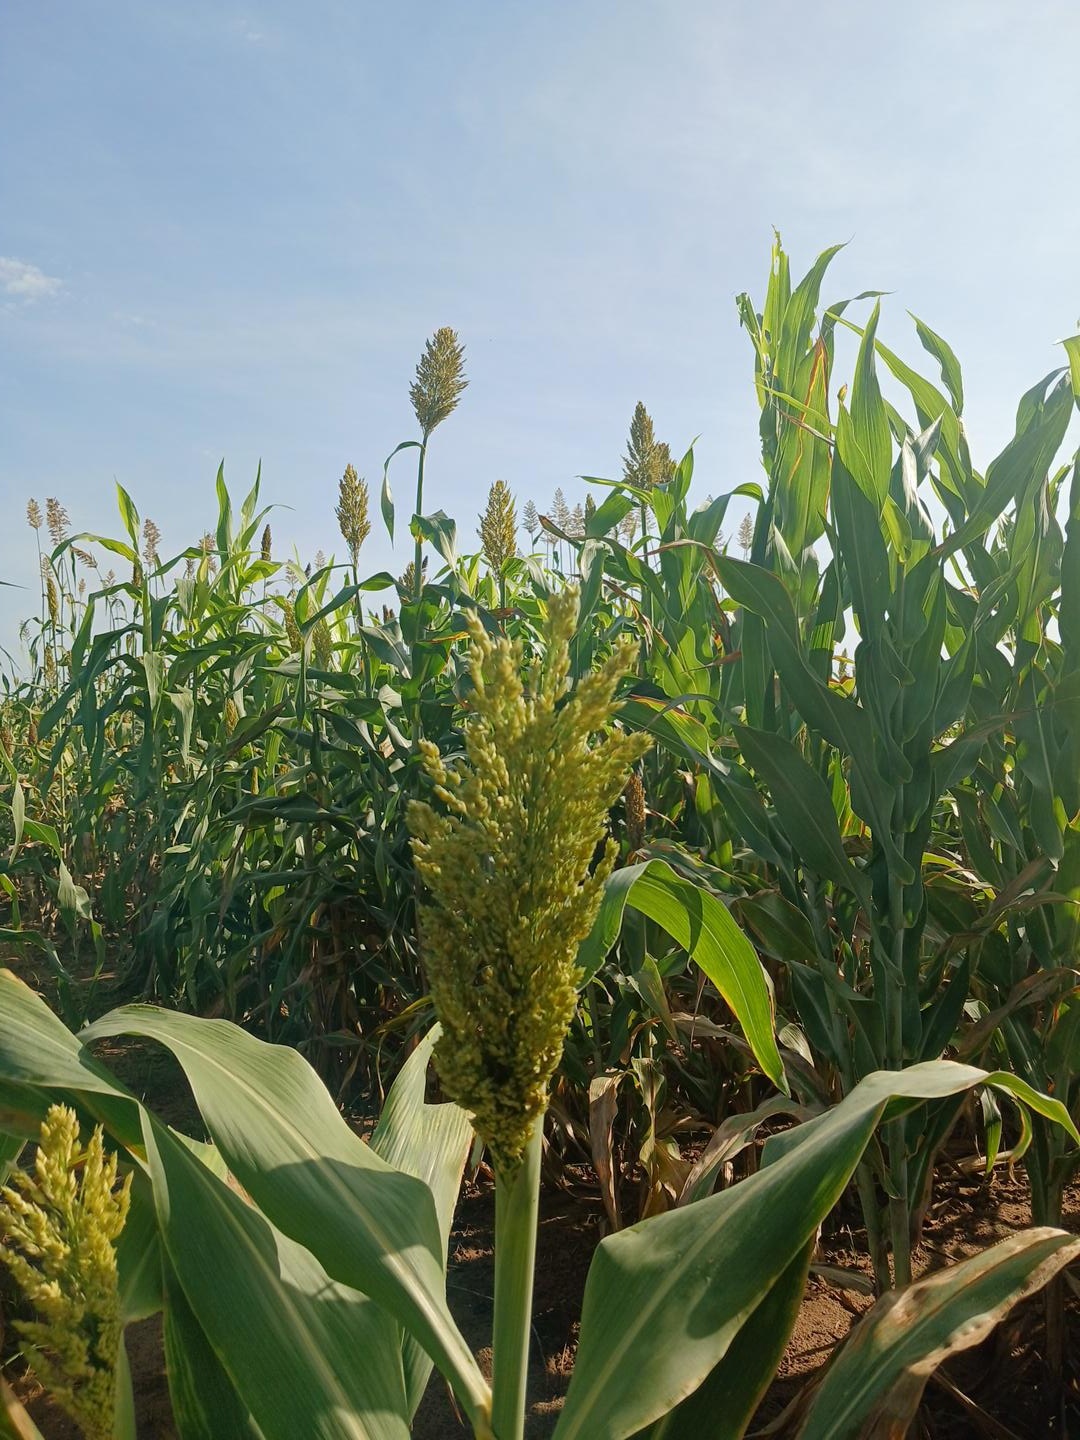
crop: sorghum
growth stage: filling grain
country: Senegal
